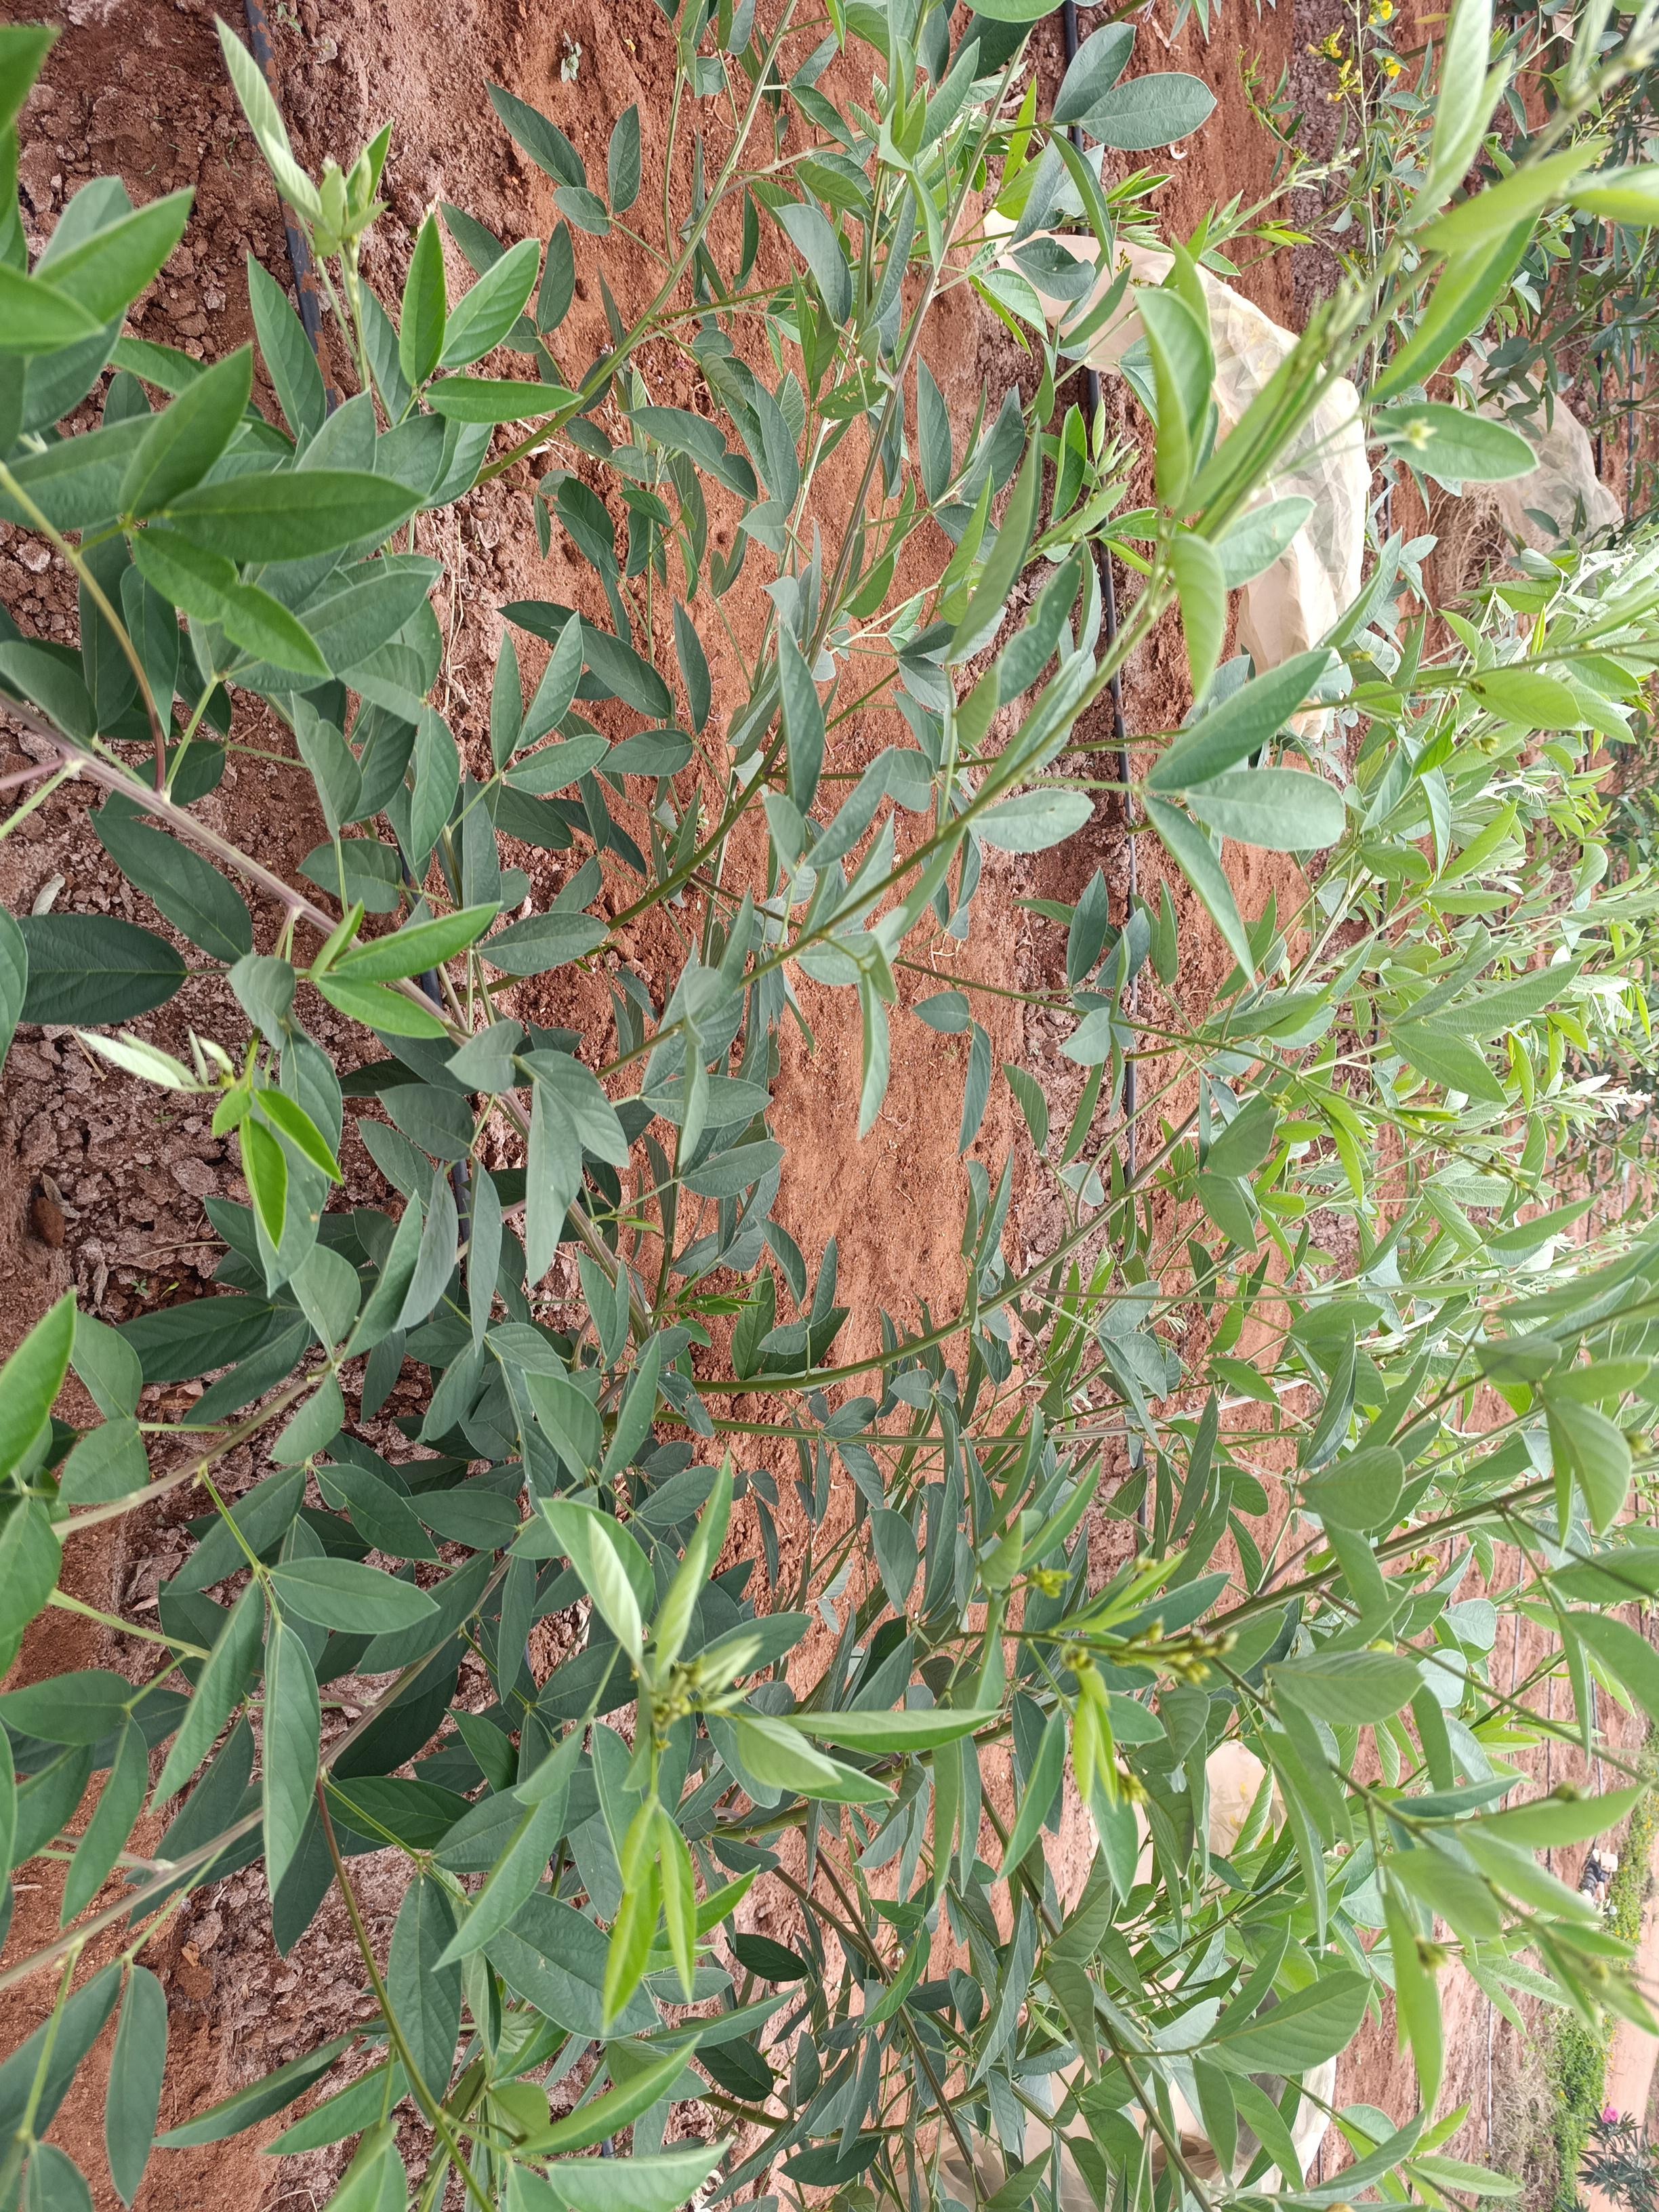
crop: pigeonpea
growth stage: flowering
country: Kenya
